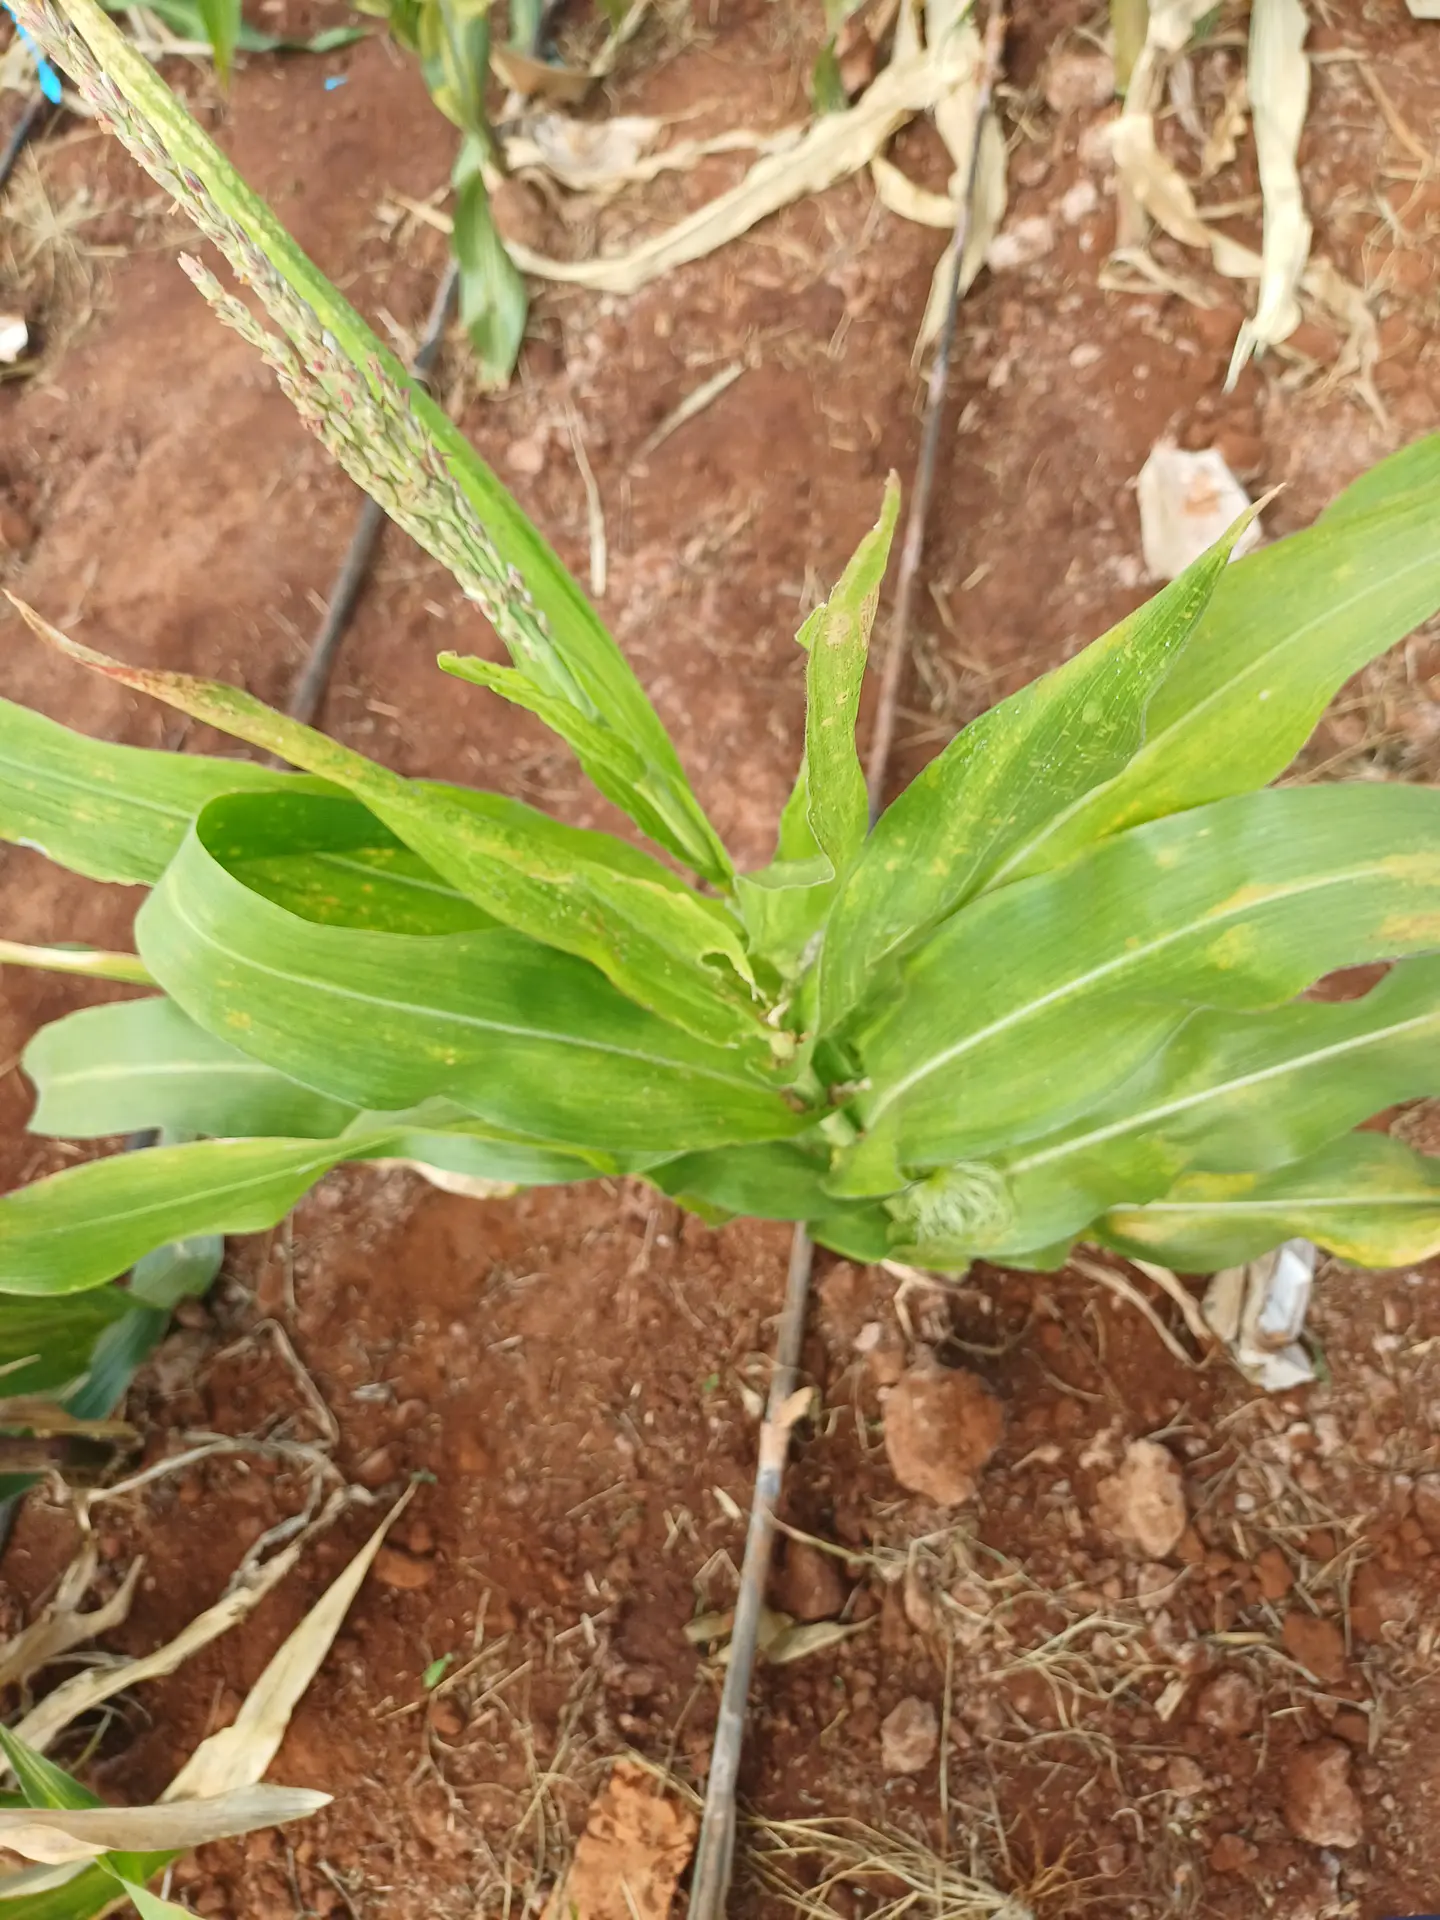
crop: maize
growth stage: flowering
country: Kenya
